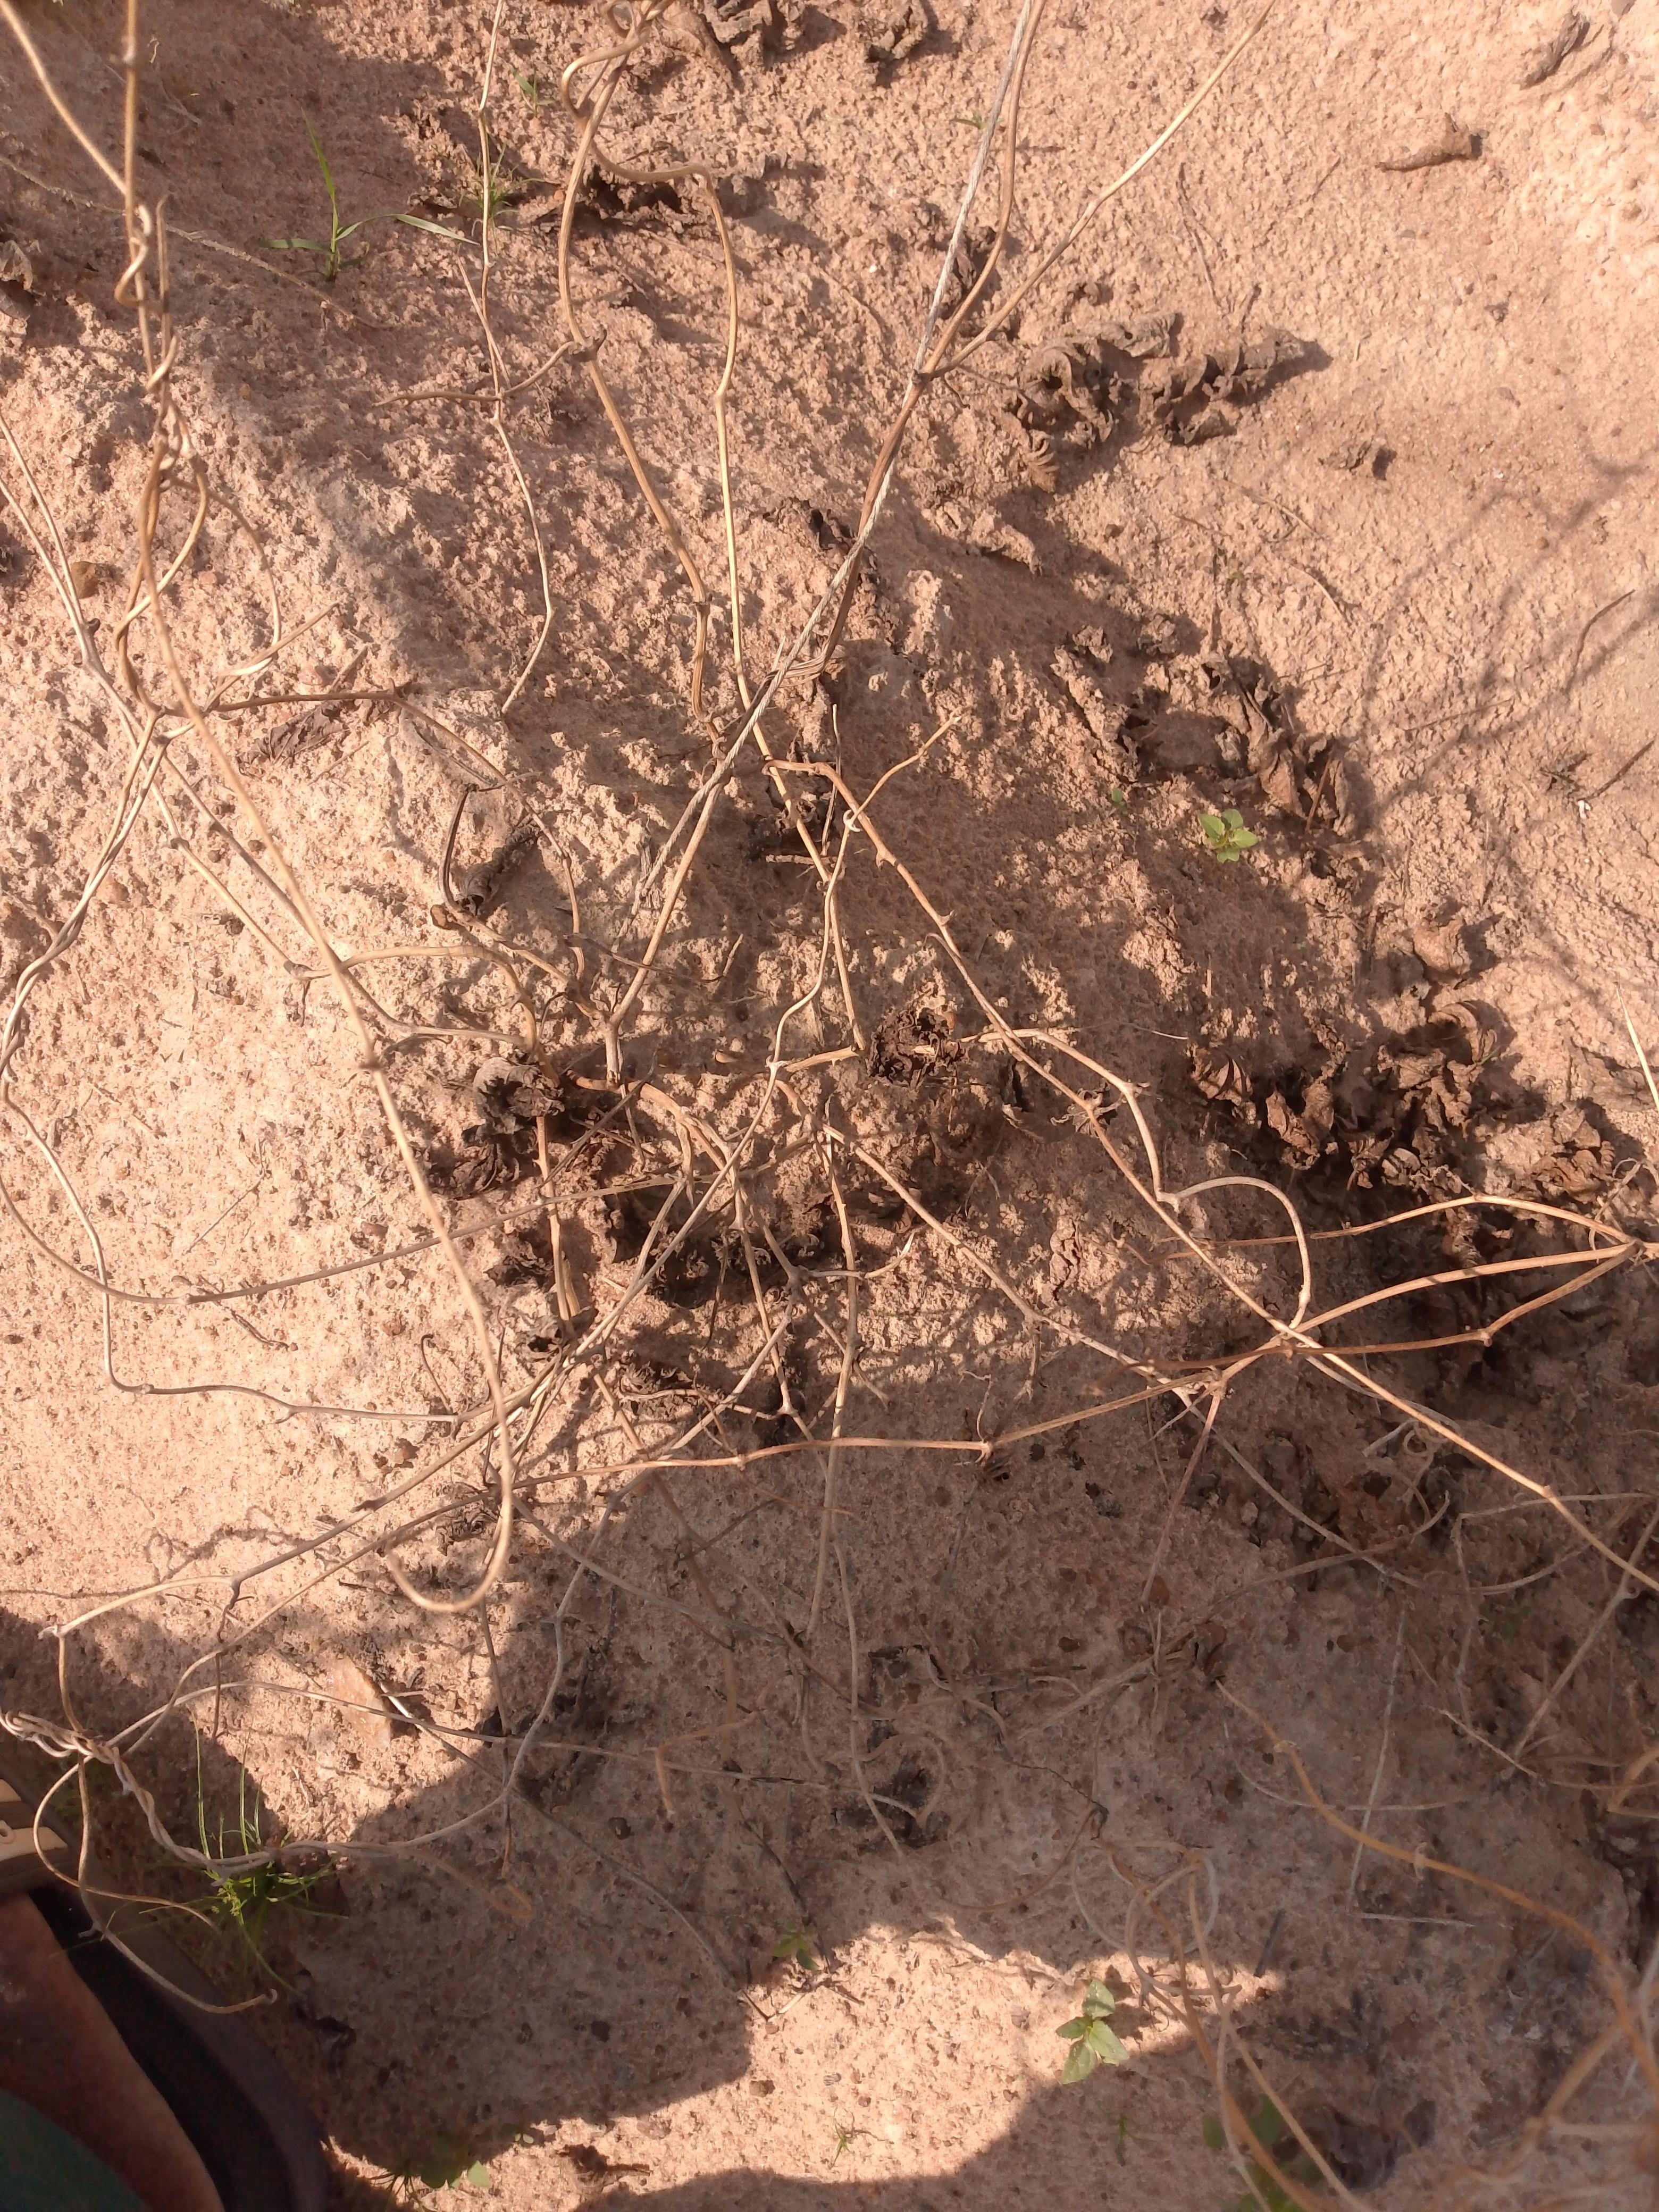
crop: yam
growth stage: maturity
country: Nigeria
